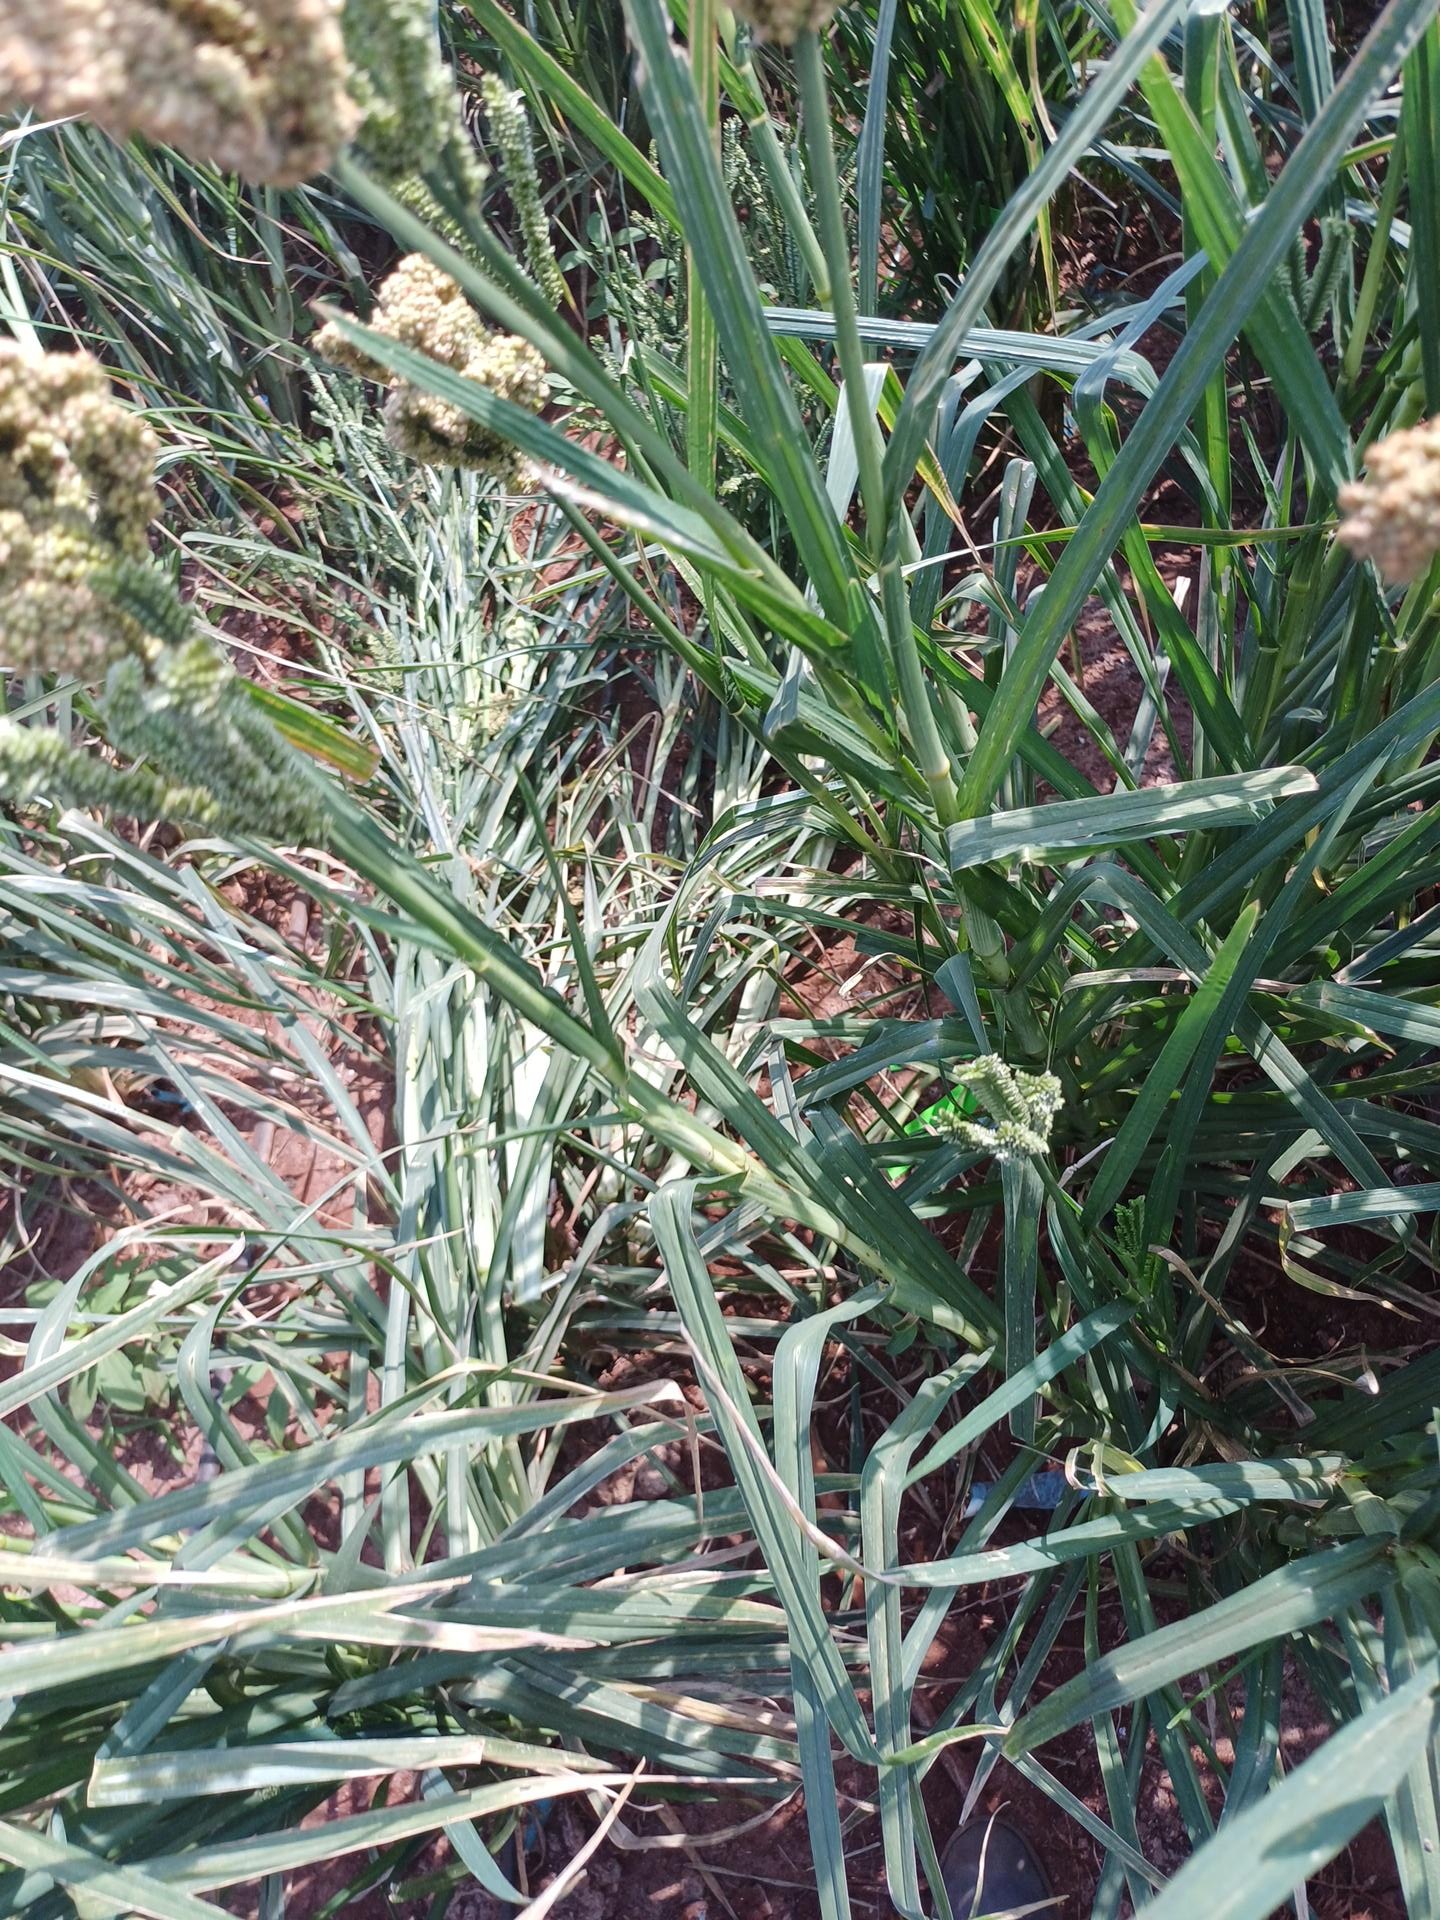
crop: finger millet
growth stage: filling grain
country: Kenya
